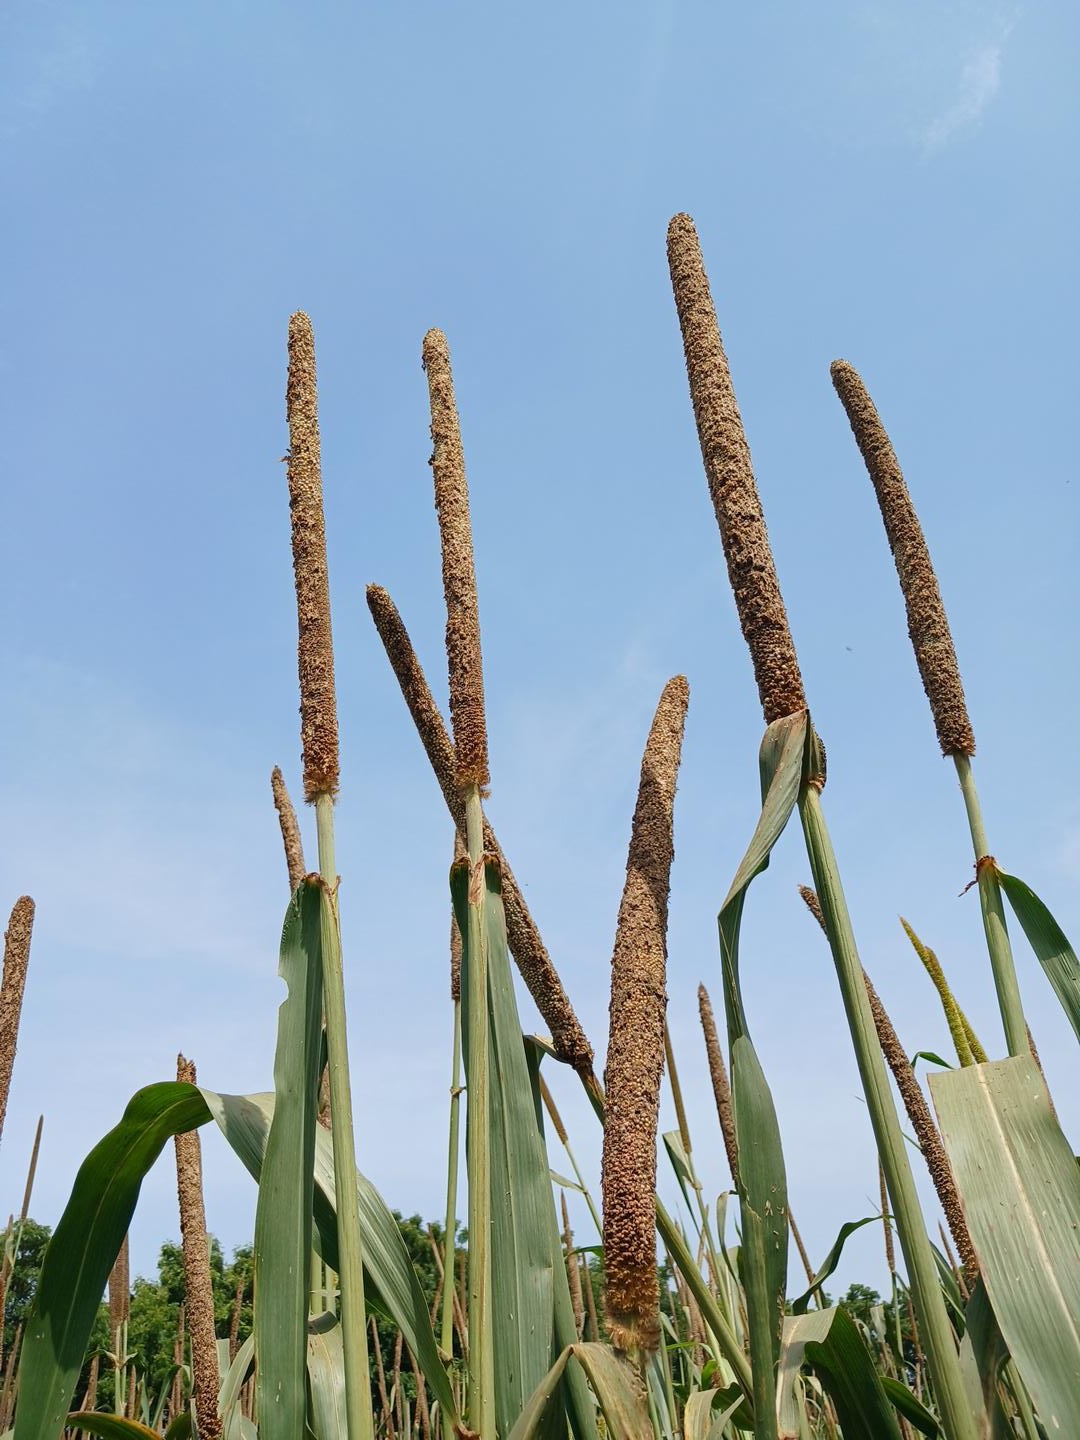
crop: pearl millet
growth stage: maturity
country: Senegal
